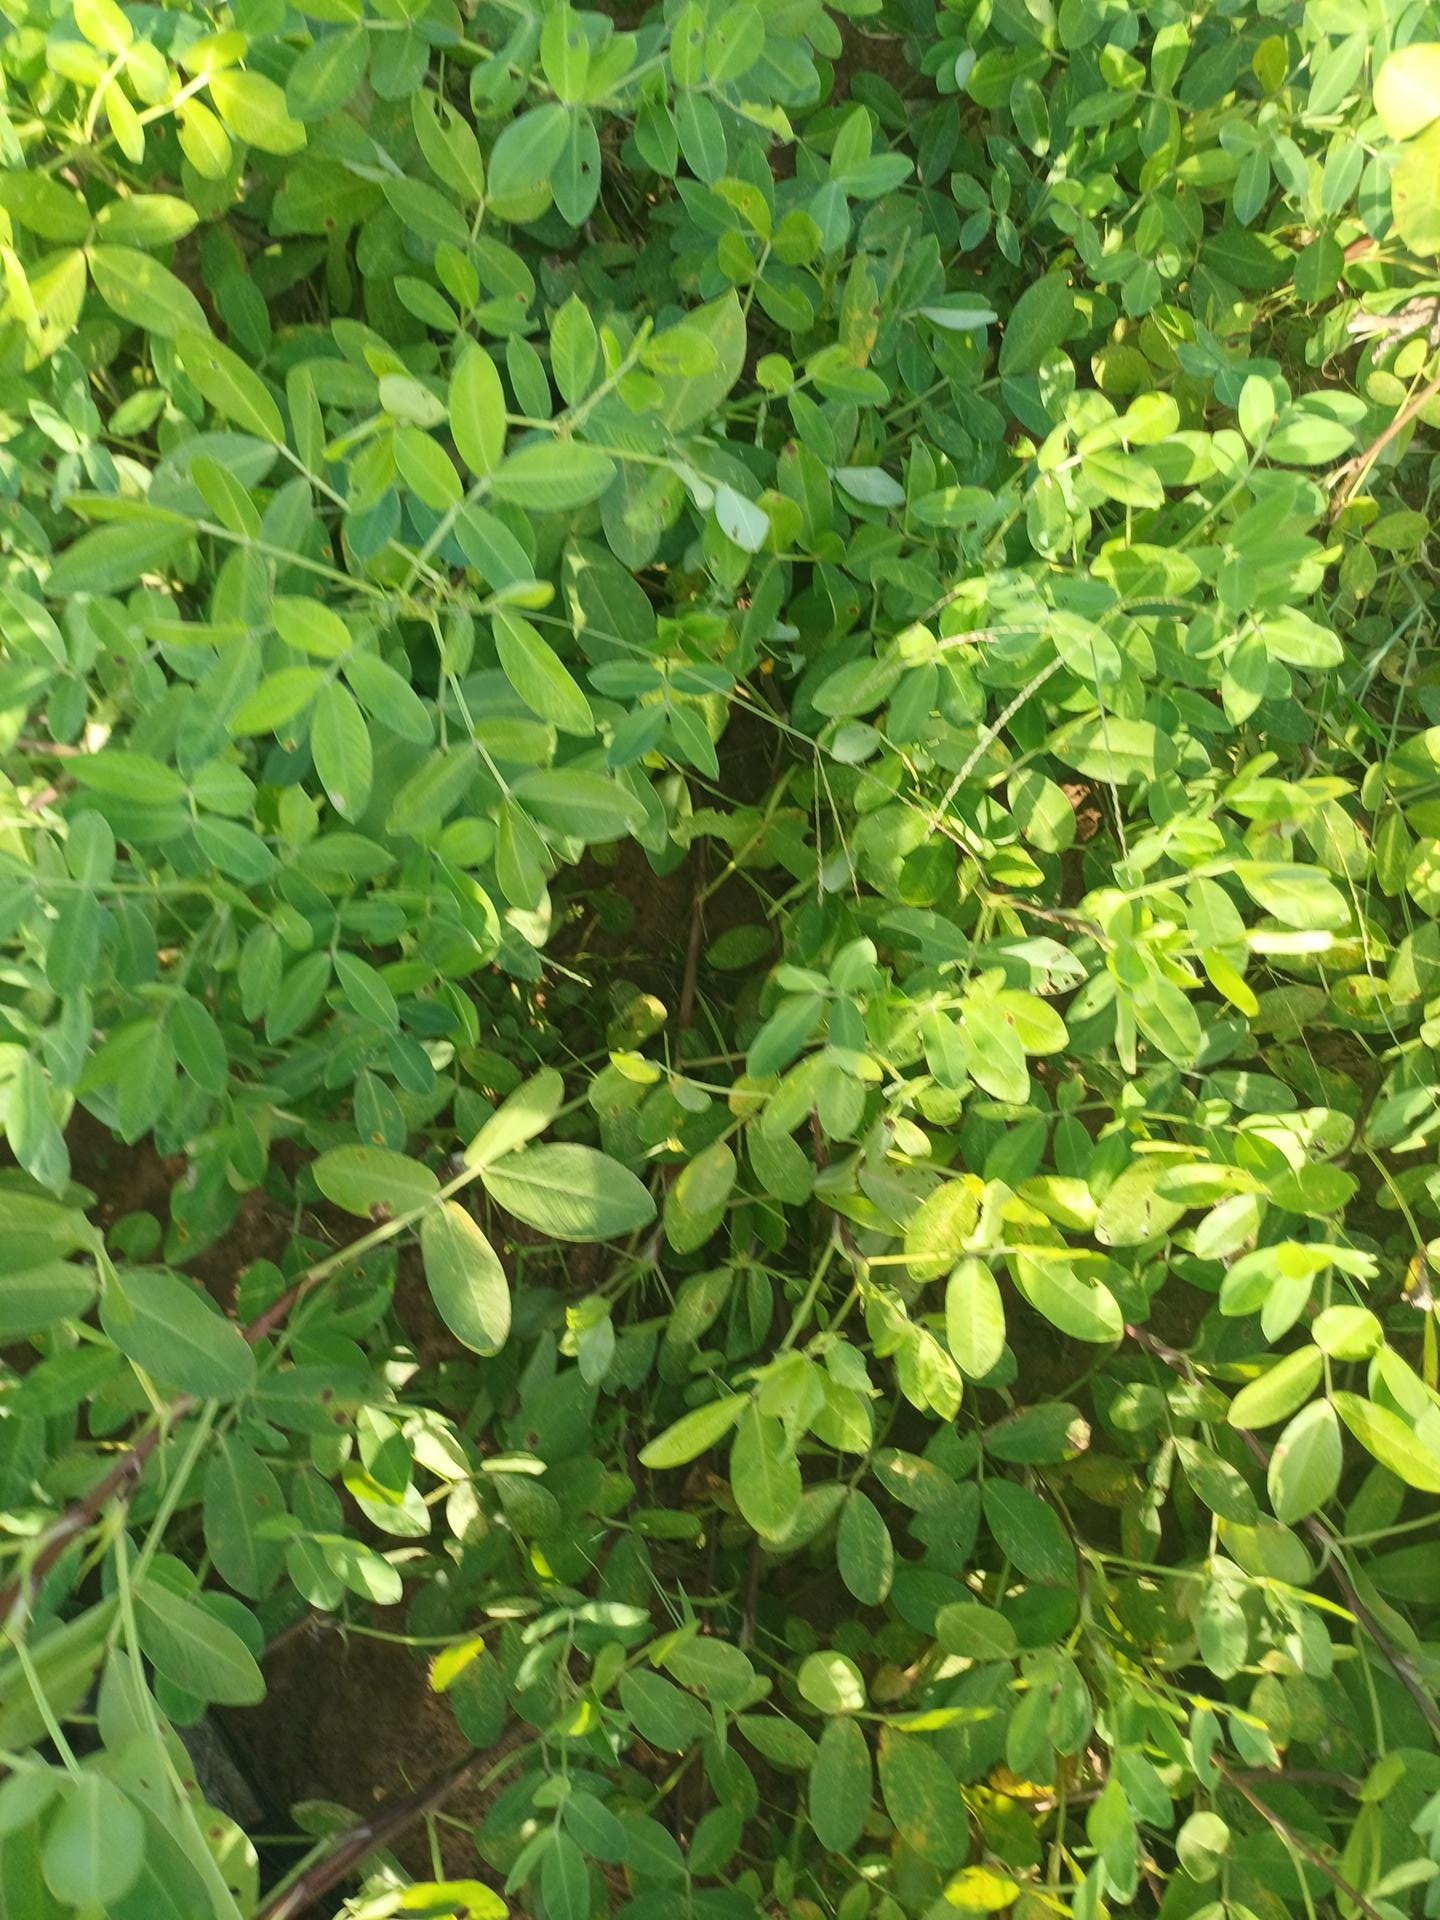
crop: groundnut
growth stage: flowering
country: Senegal
